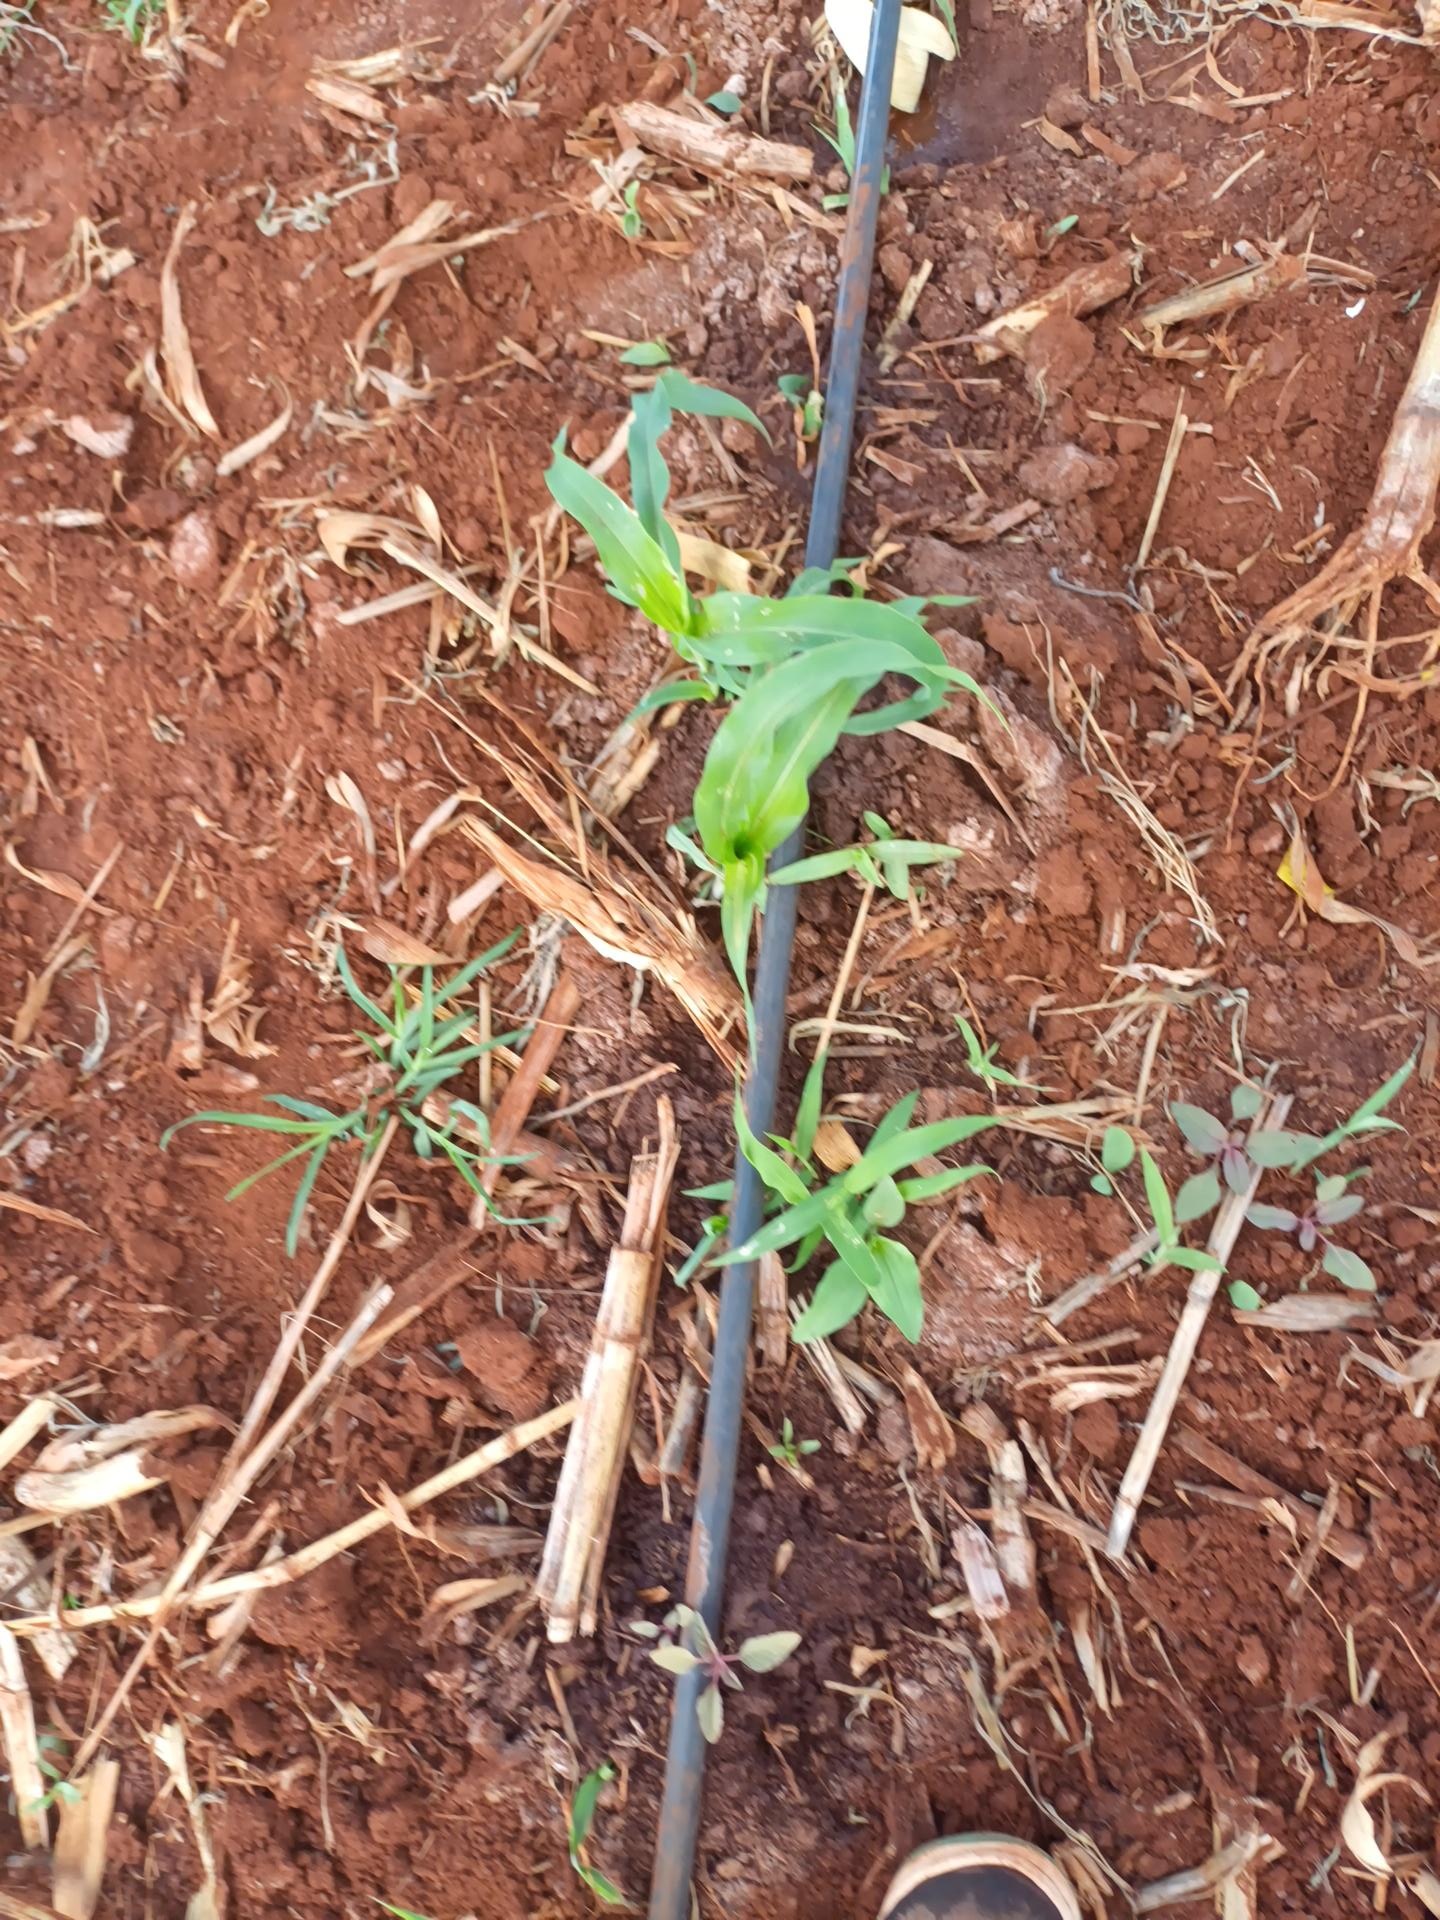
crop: sorghum
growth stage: vegetative
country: Kenya
